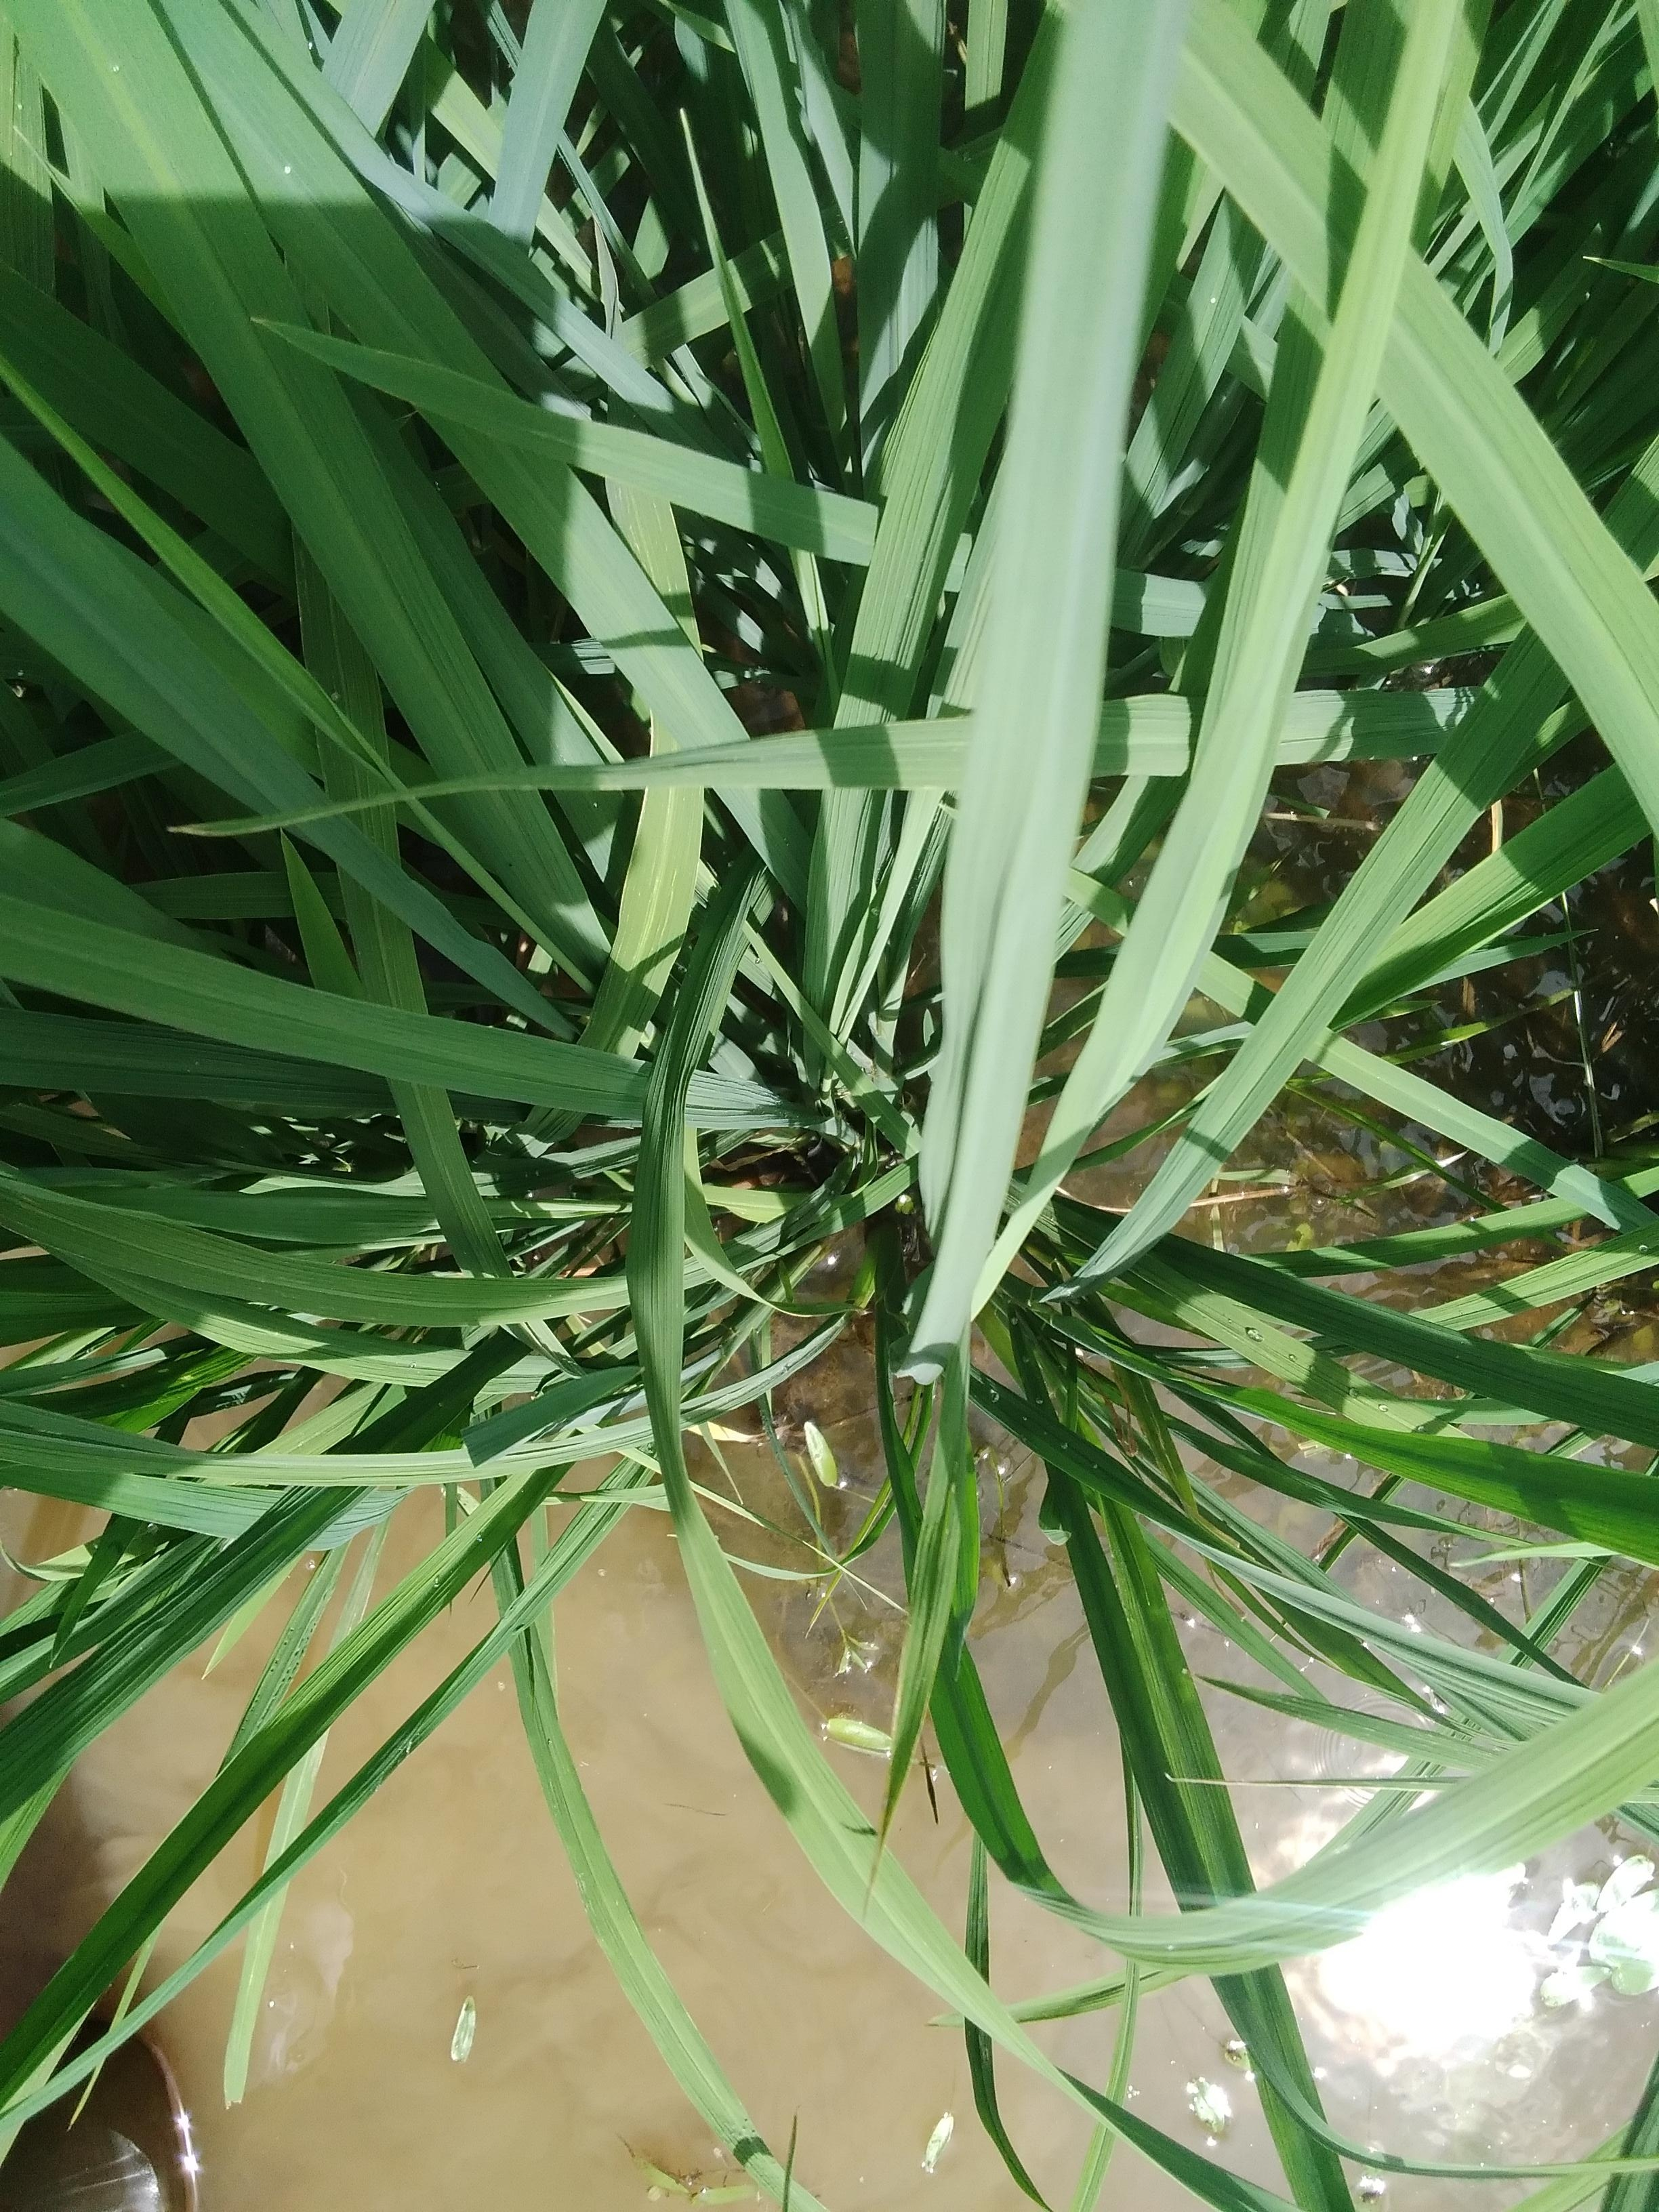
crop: rice
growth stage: elongation stem
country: Nigeria
